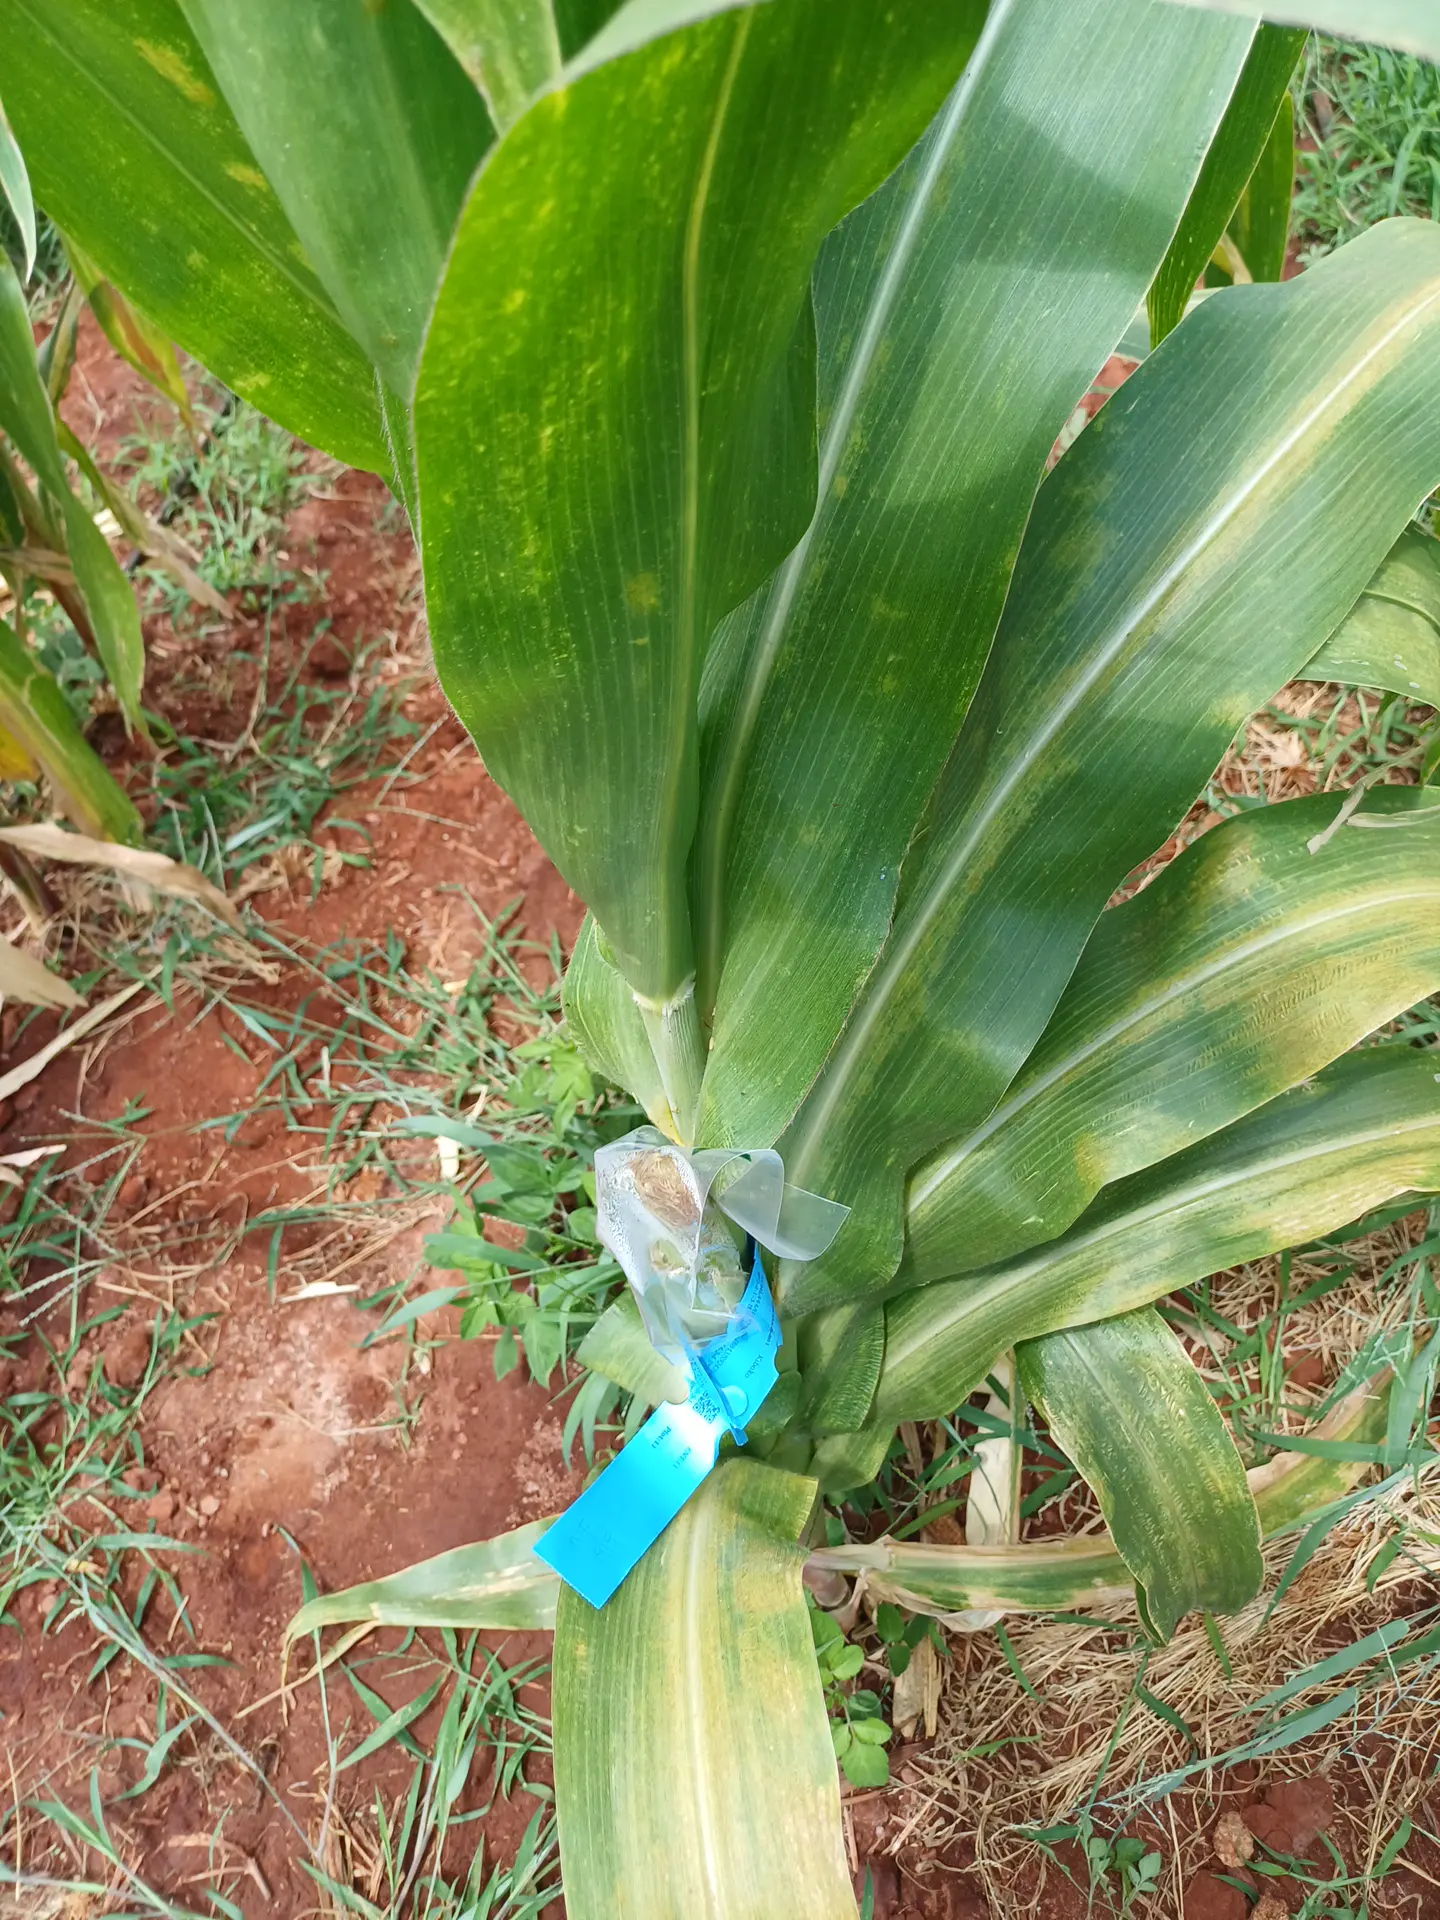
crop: maize
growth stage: flowering
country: Kenya
